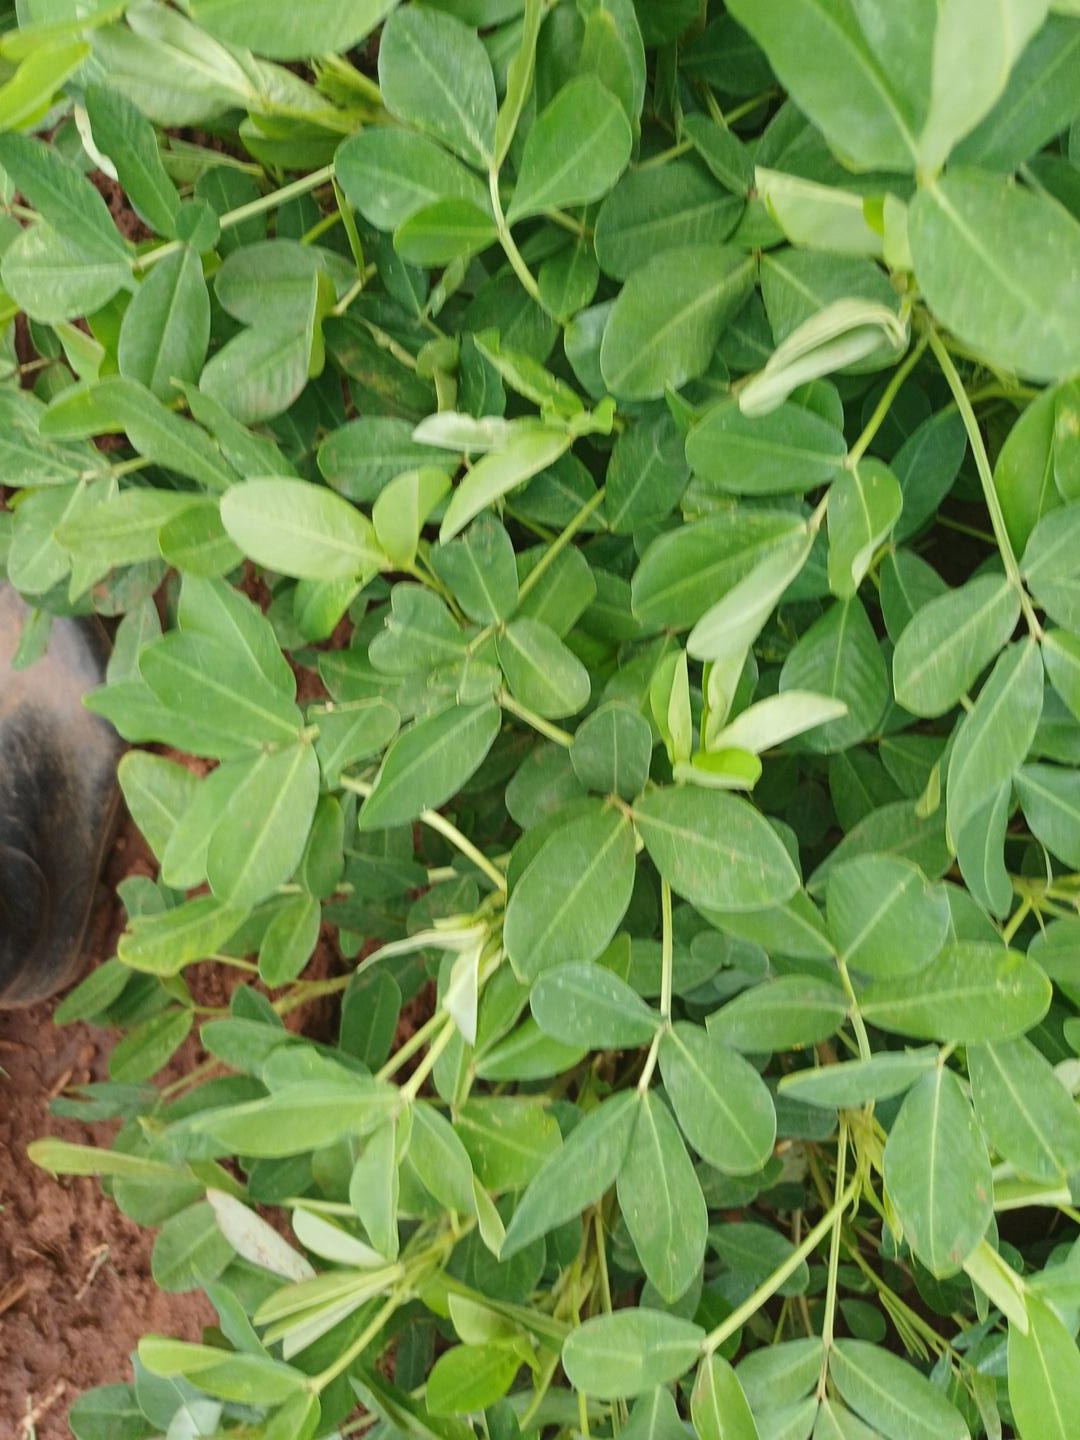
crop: groundnut
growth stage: flowering
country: Kenya
